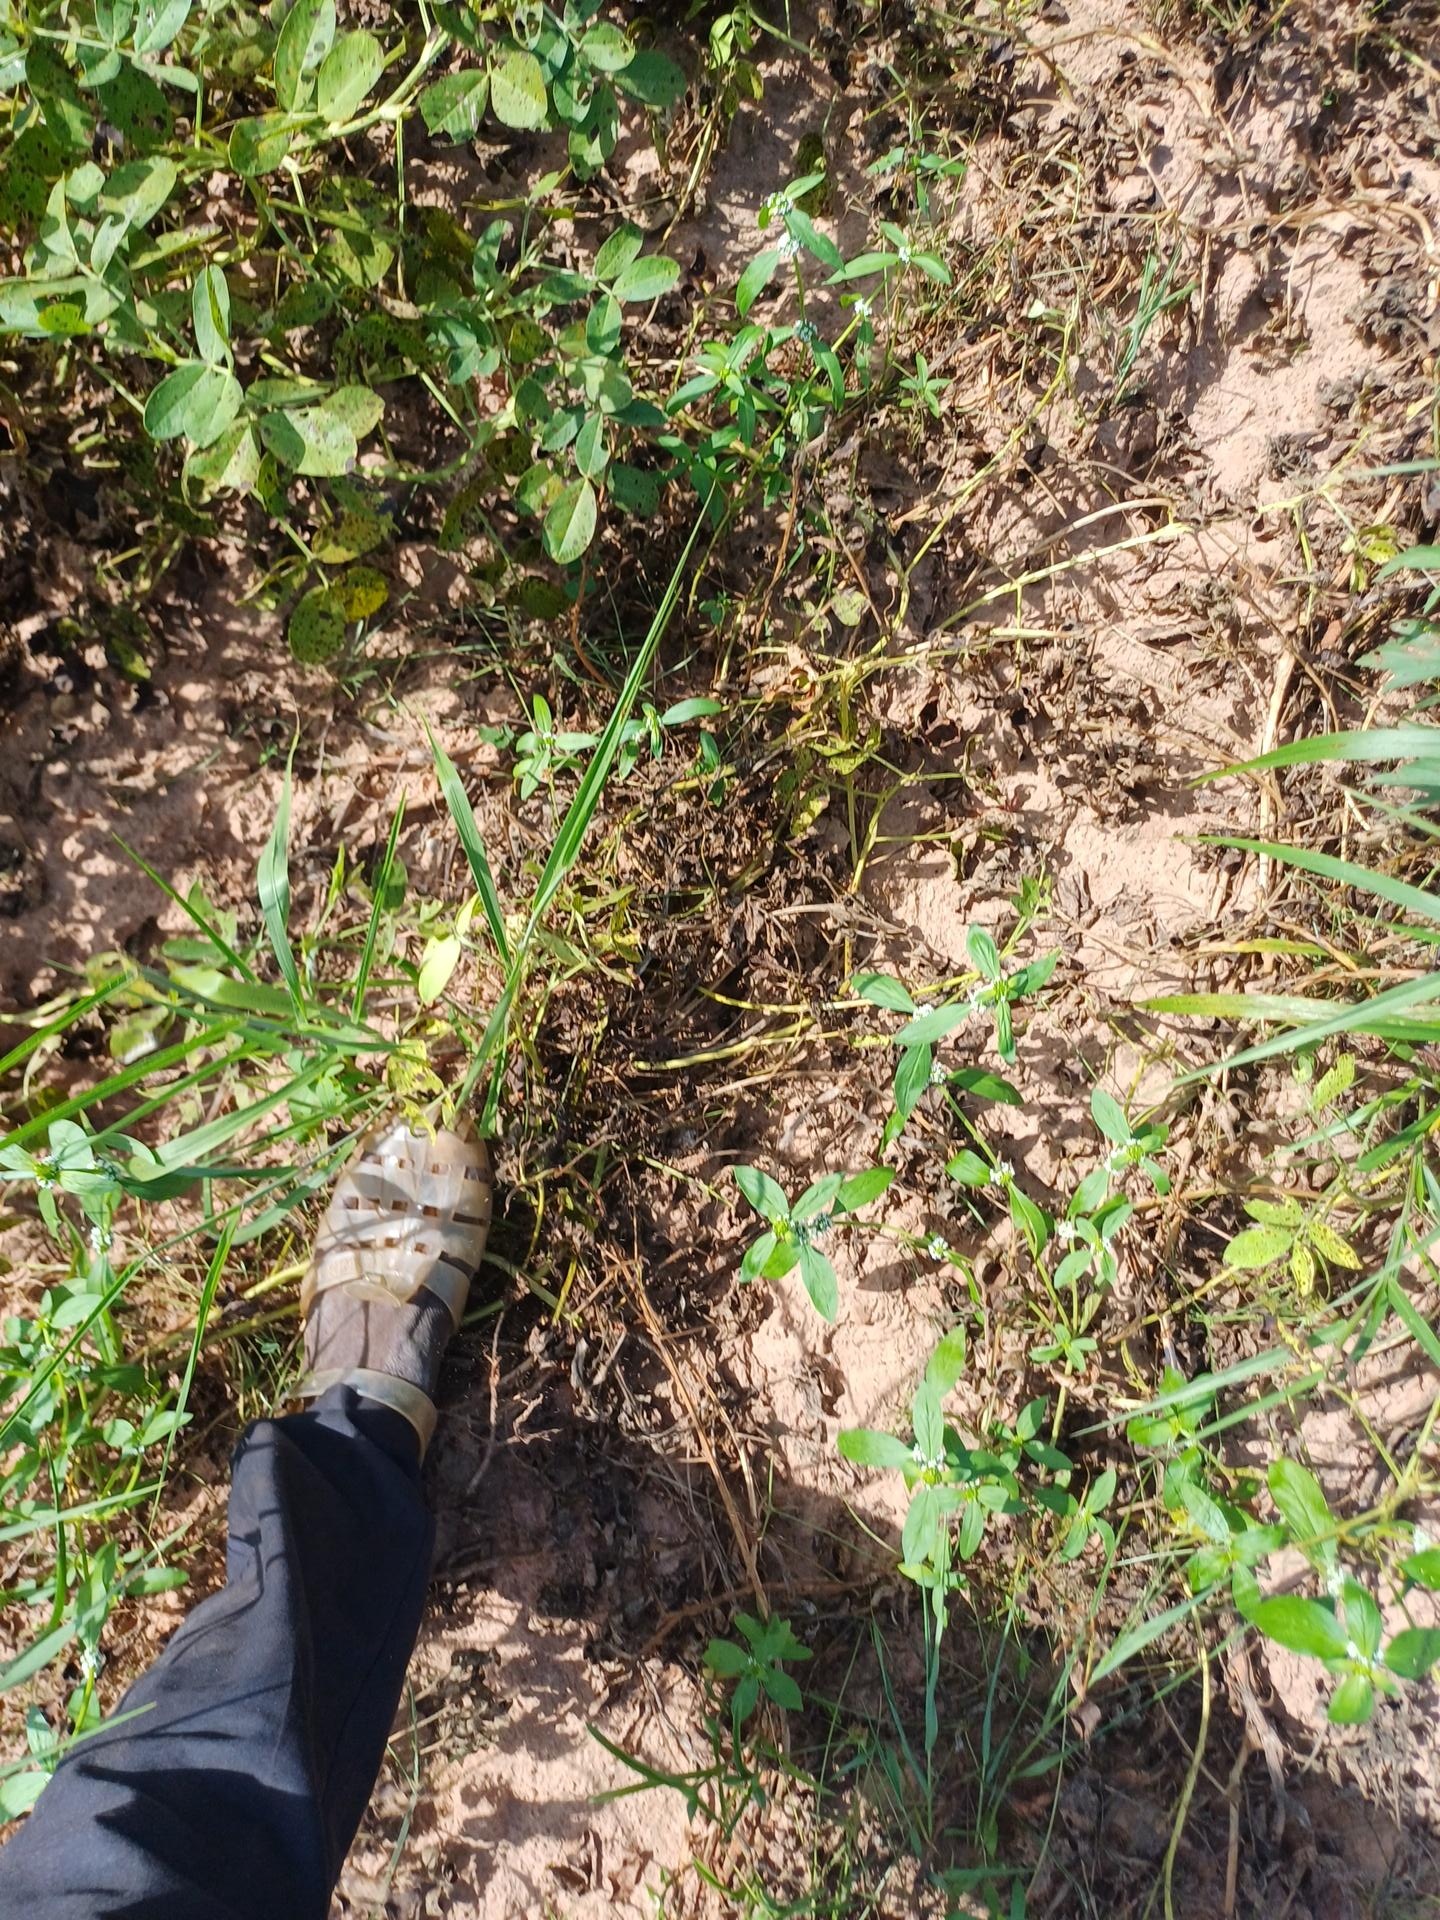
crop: groundnut
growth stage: flowering
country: Senegal
